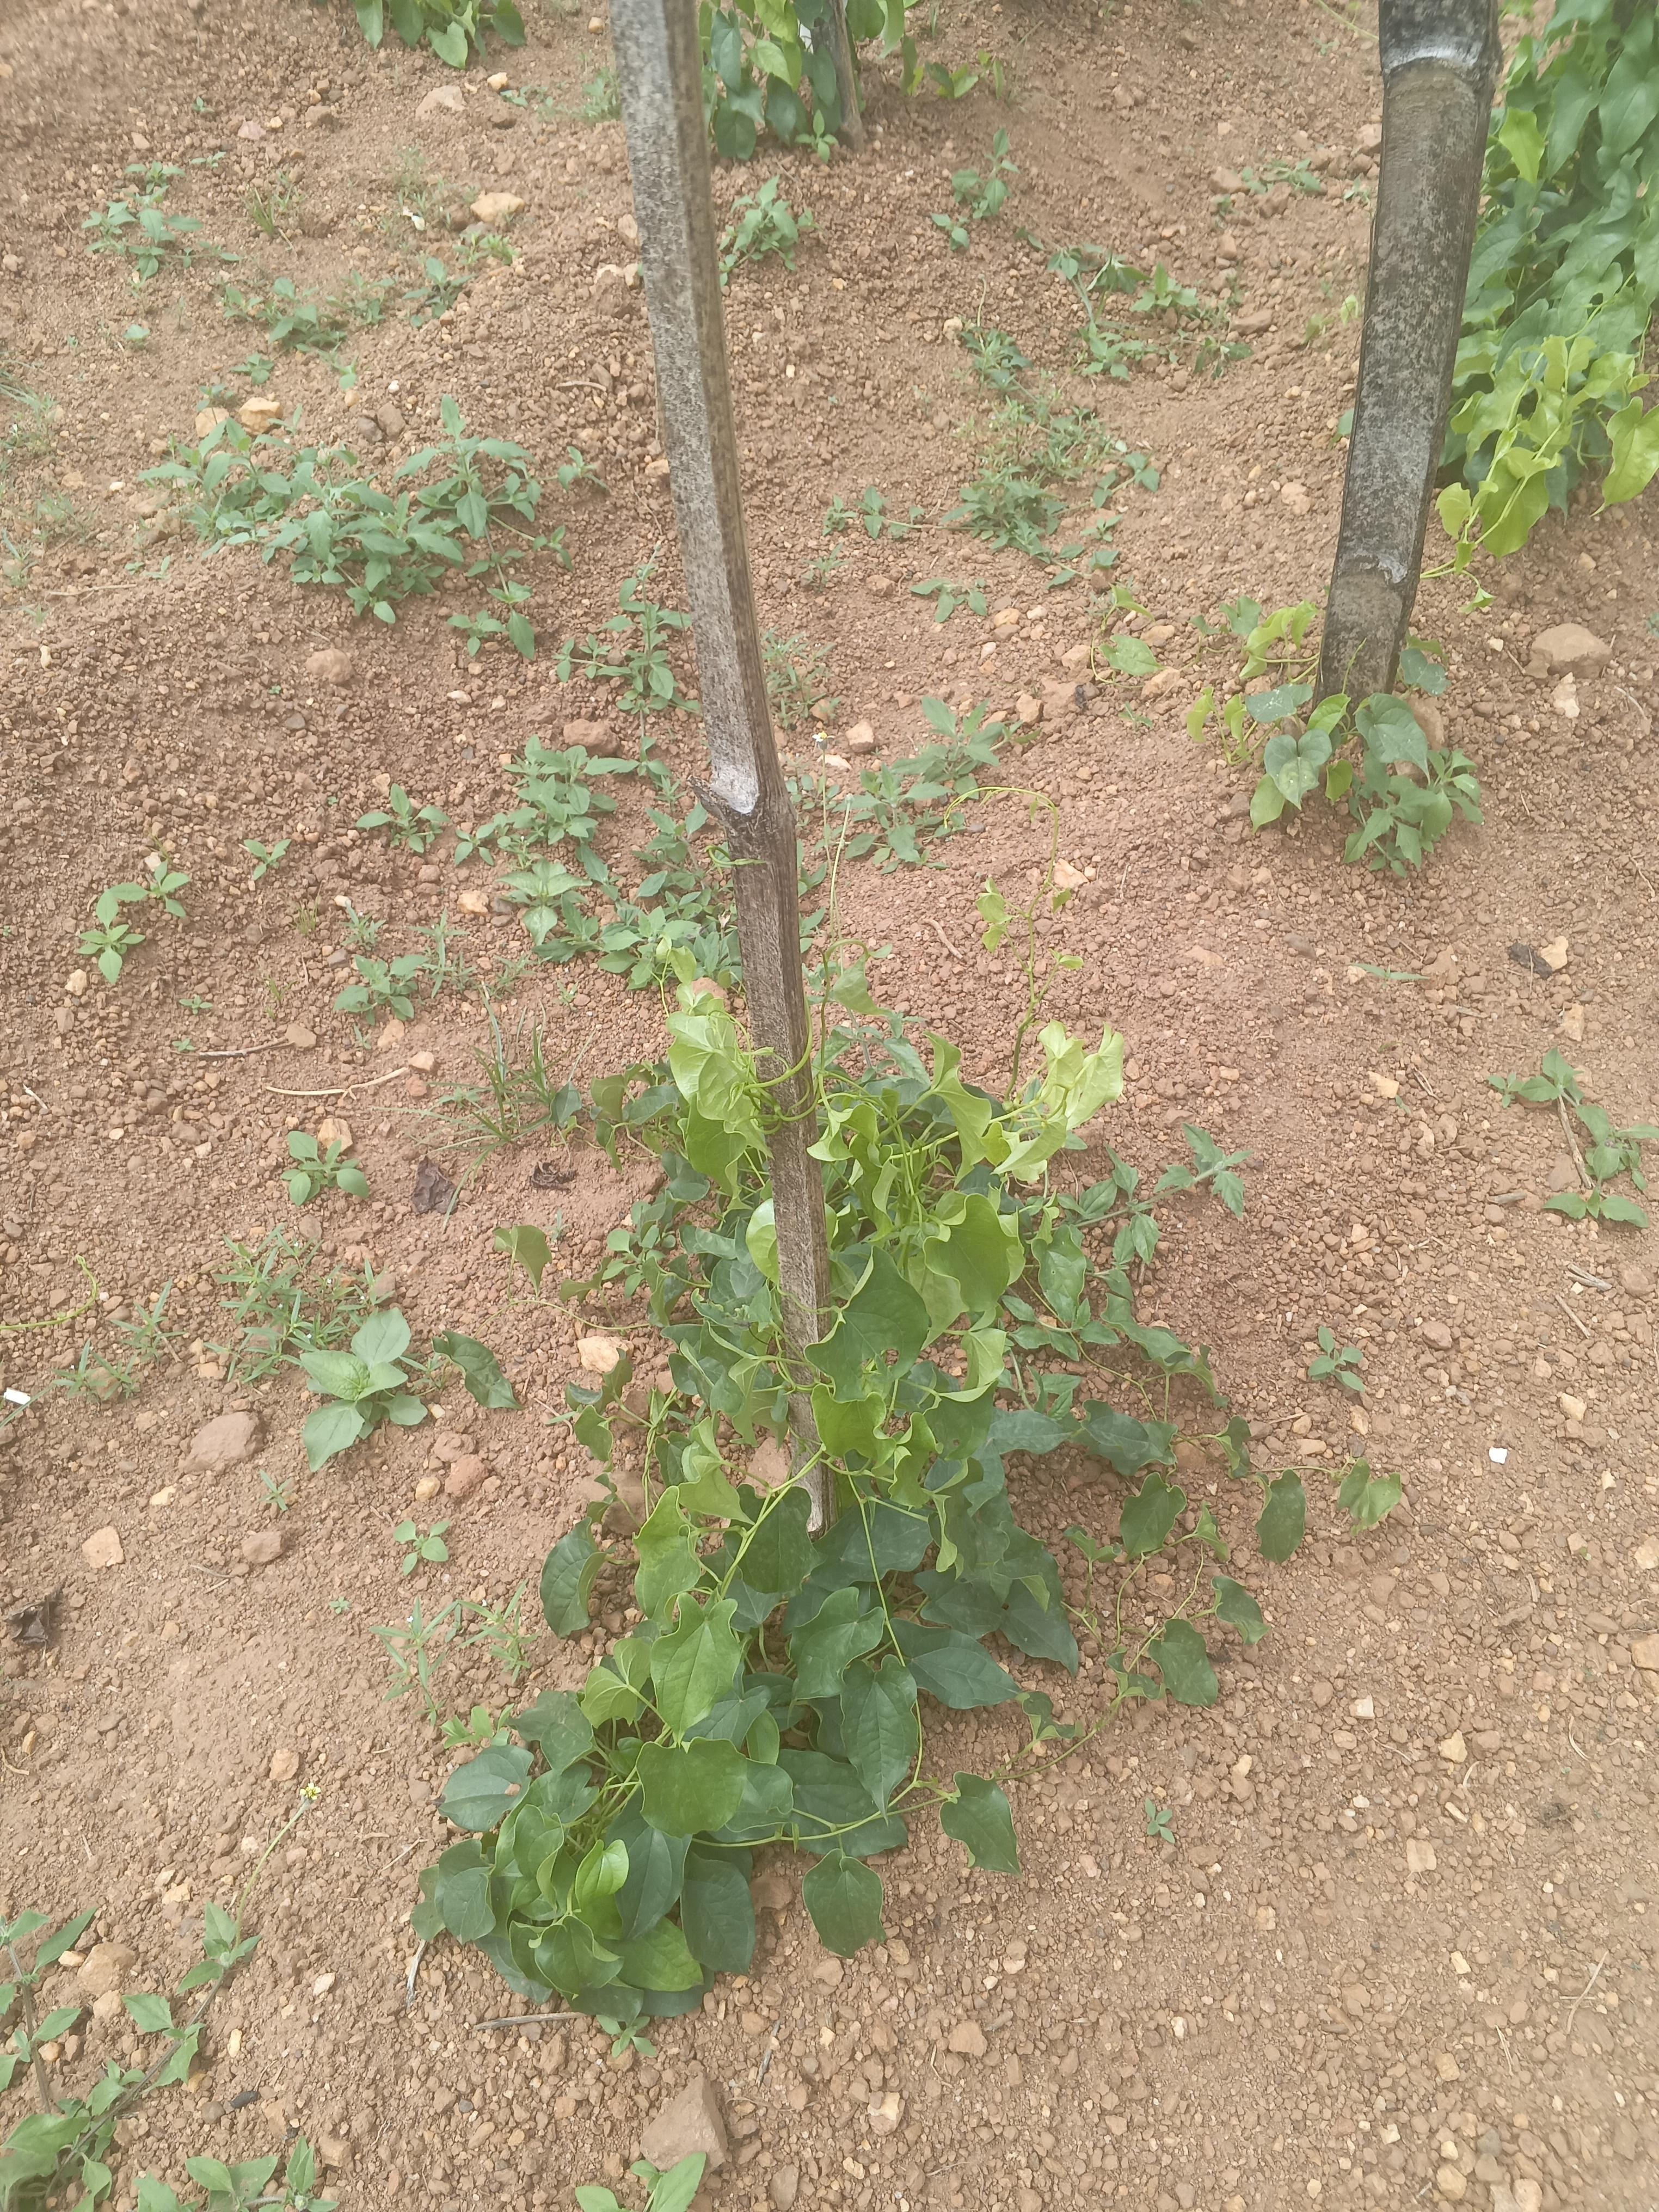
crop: yam
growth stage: vegetative
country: Nigeria
